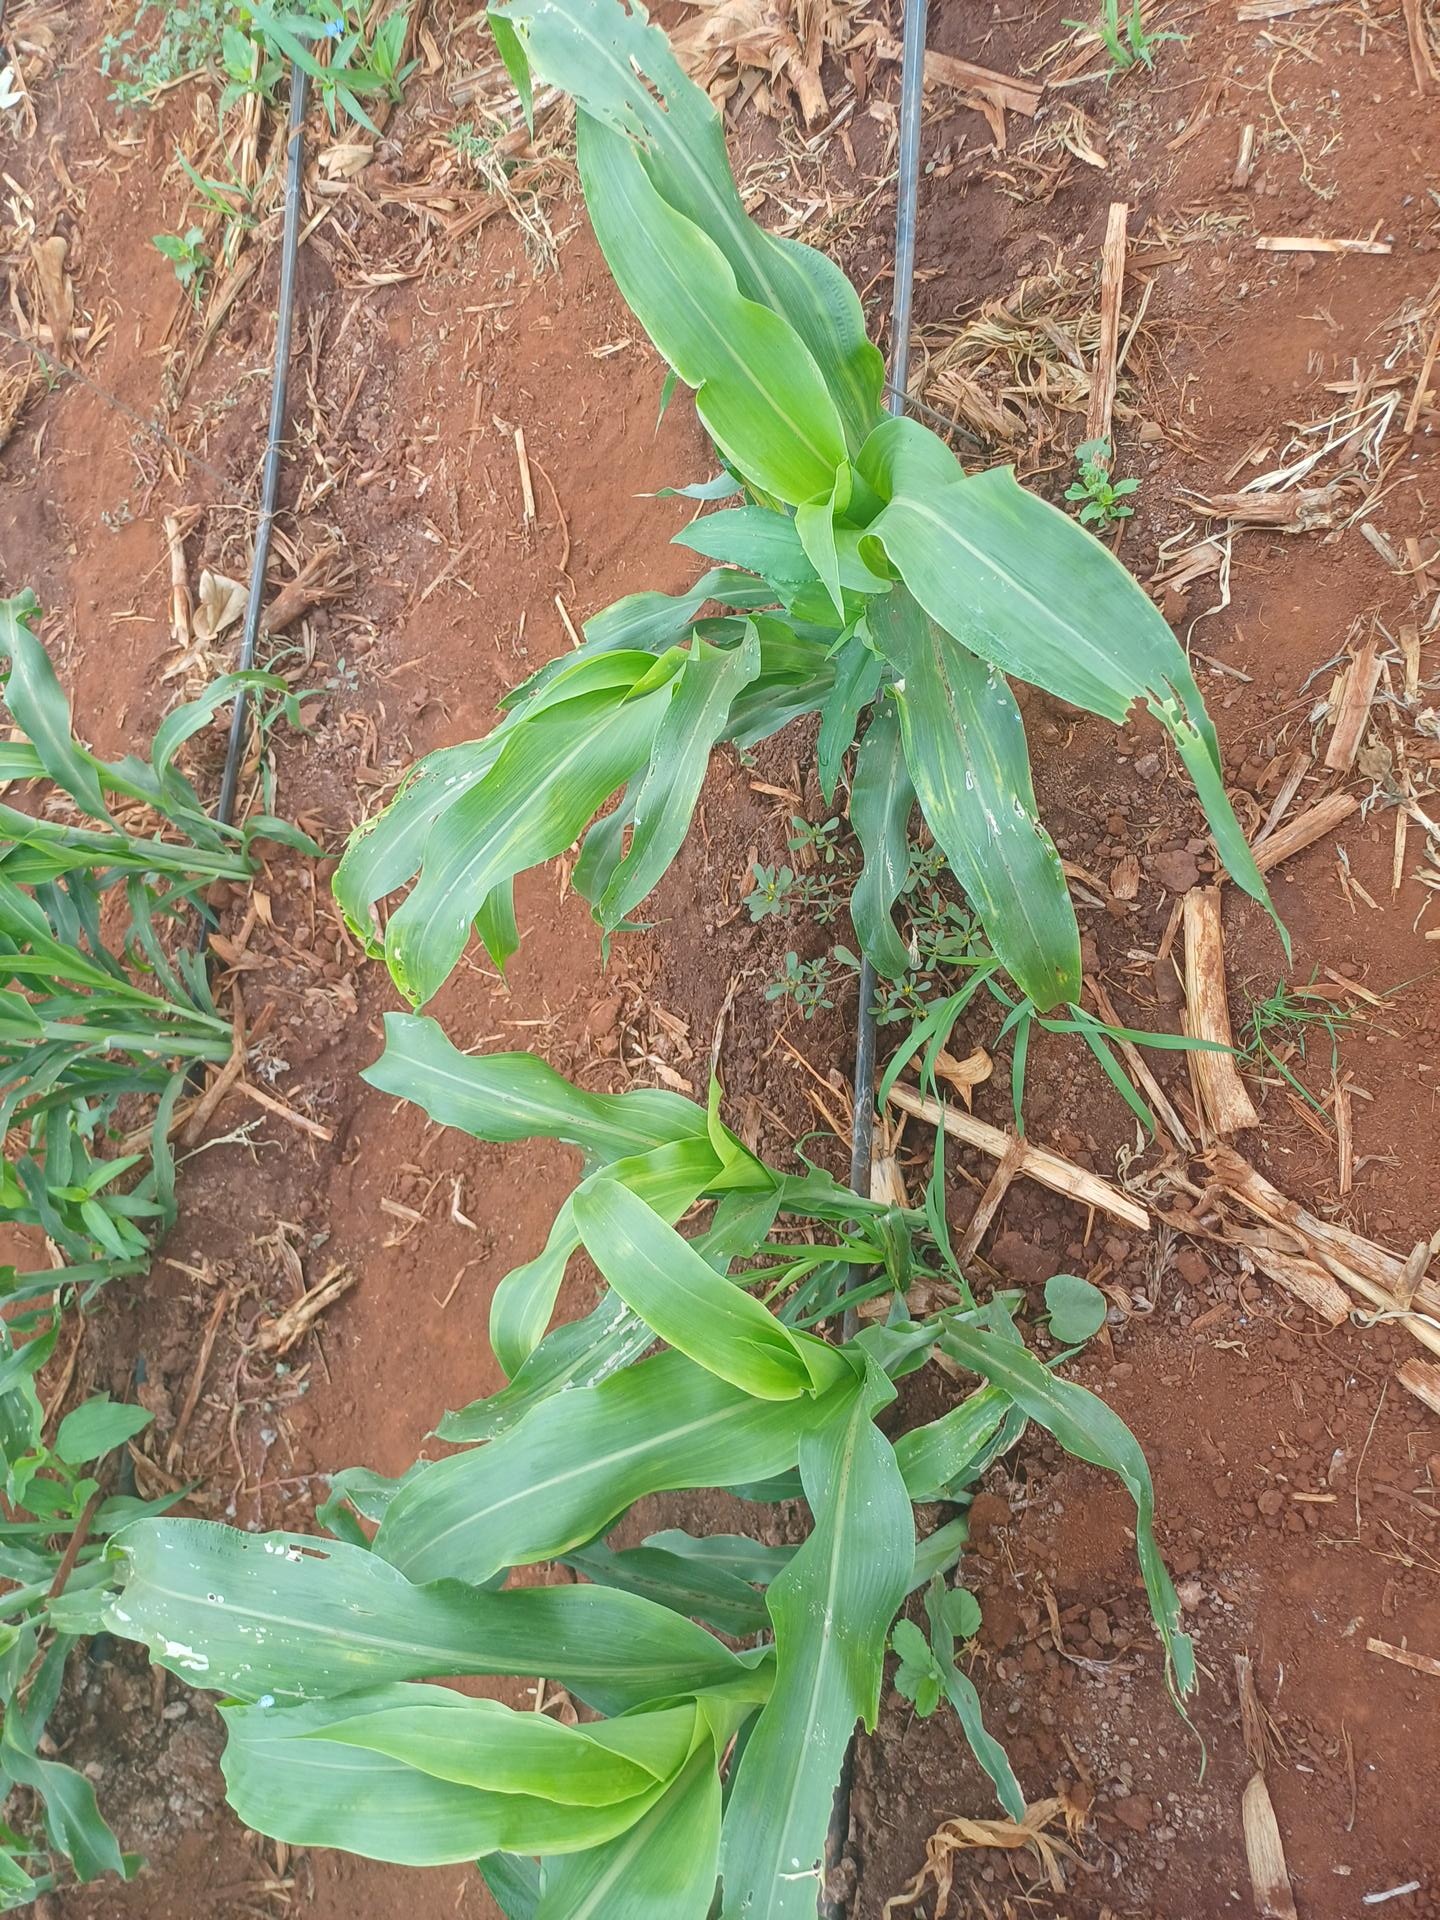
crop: sorghum
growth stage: vegetative
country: Kenya
